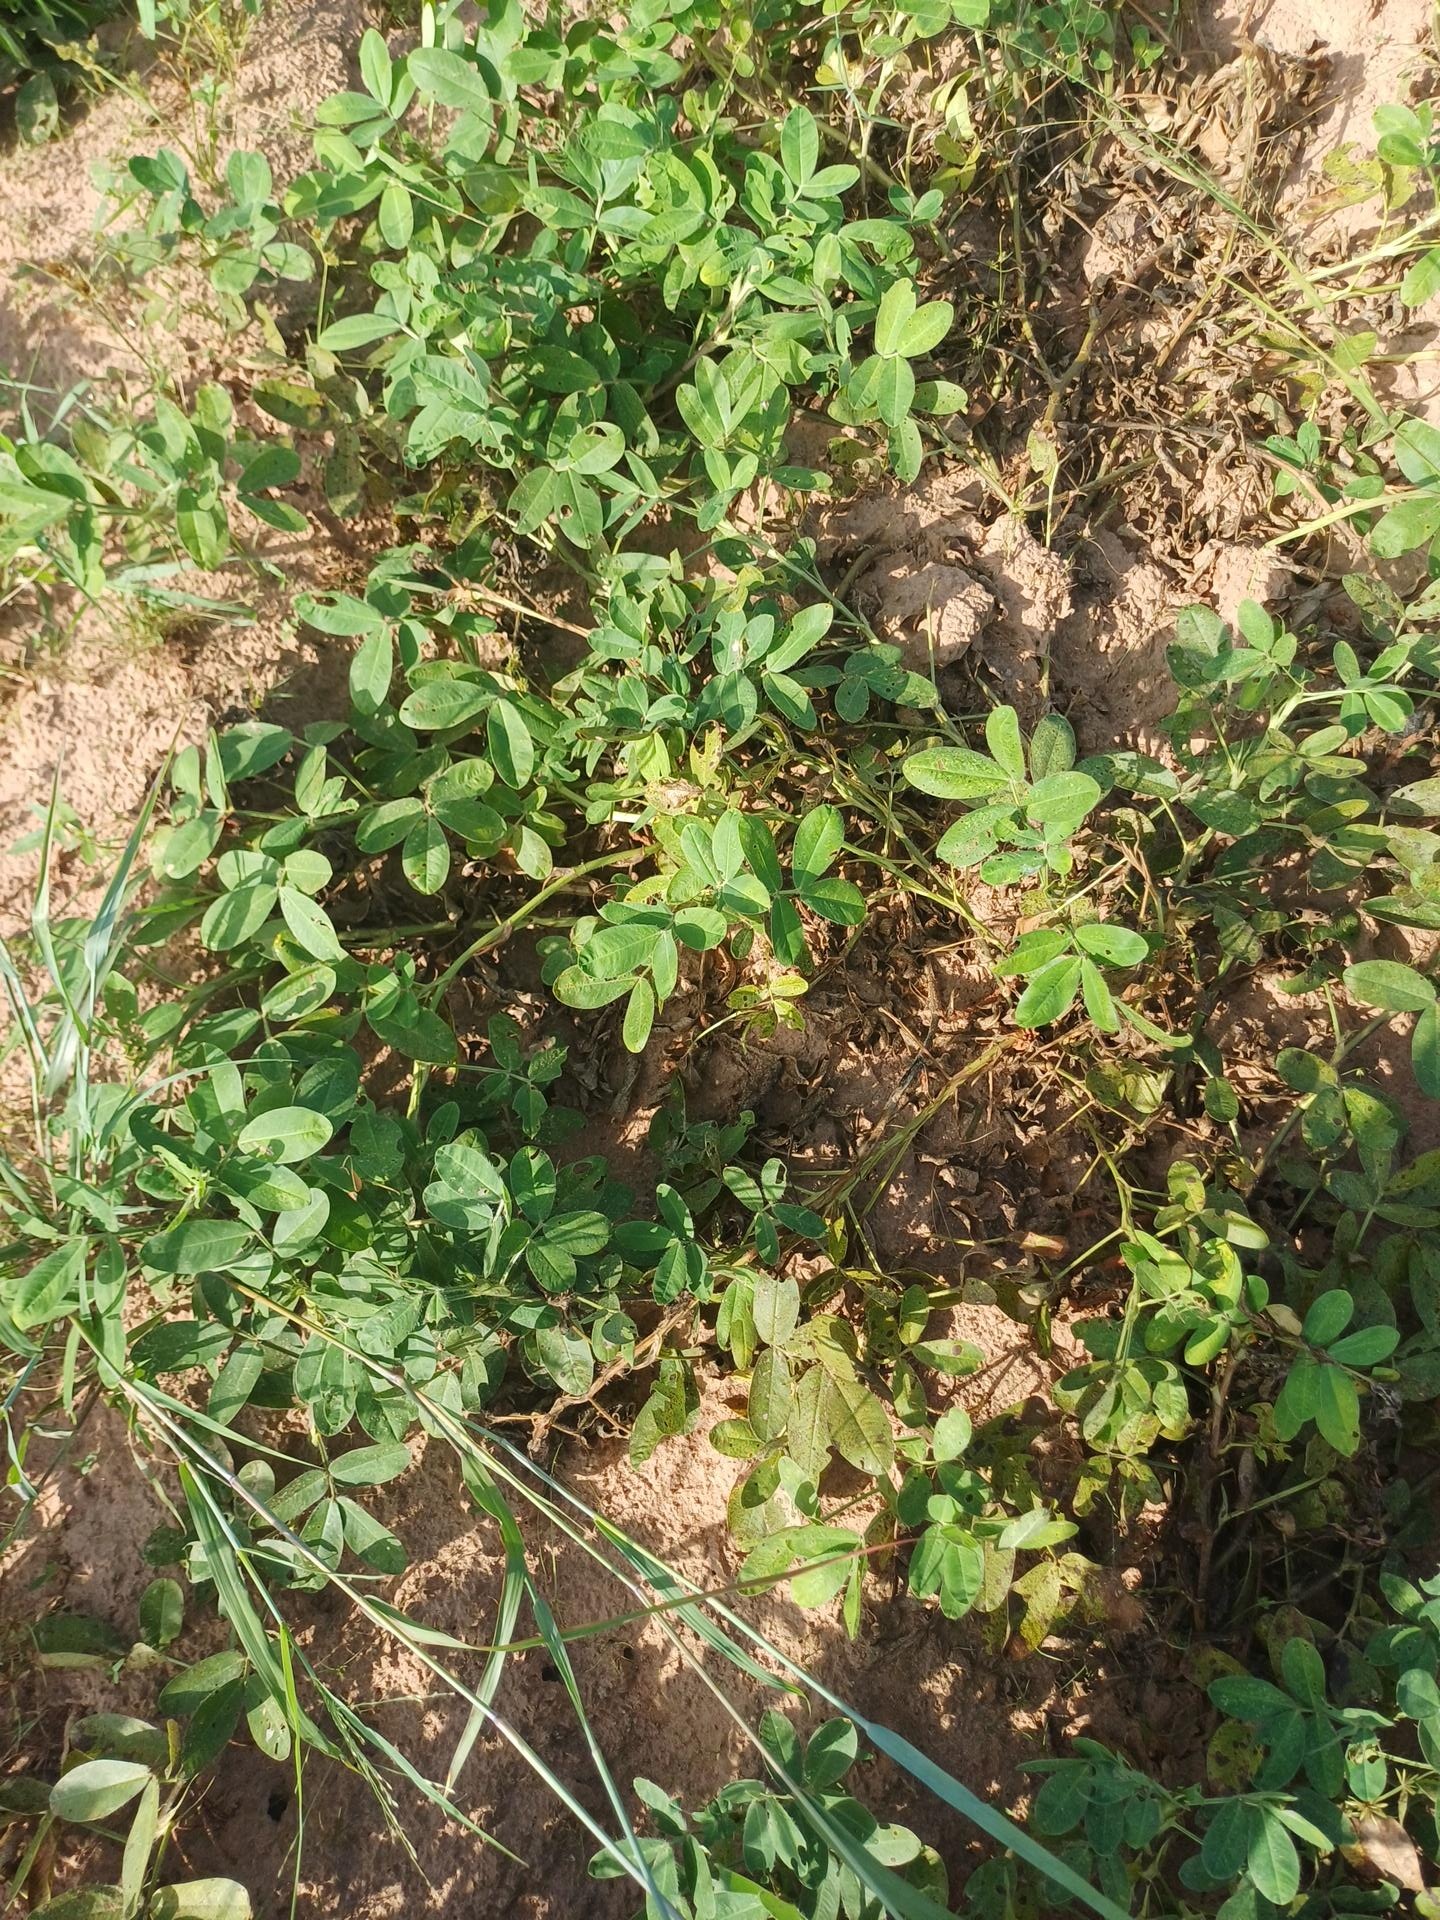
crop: groundnut
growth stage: flowering
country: Senegal
